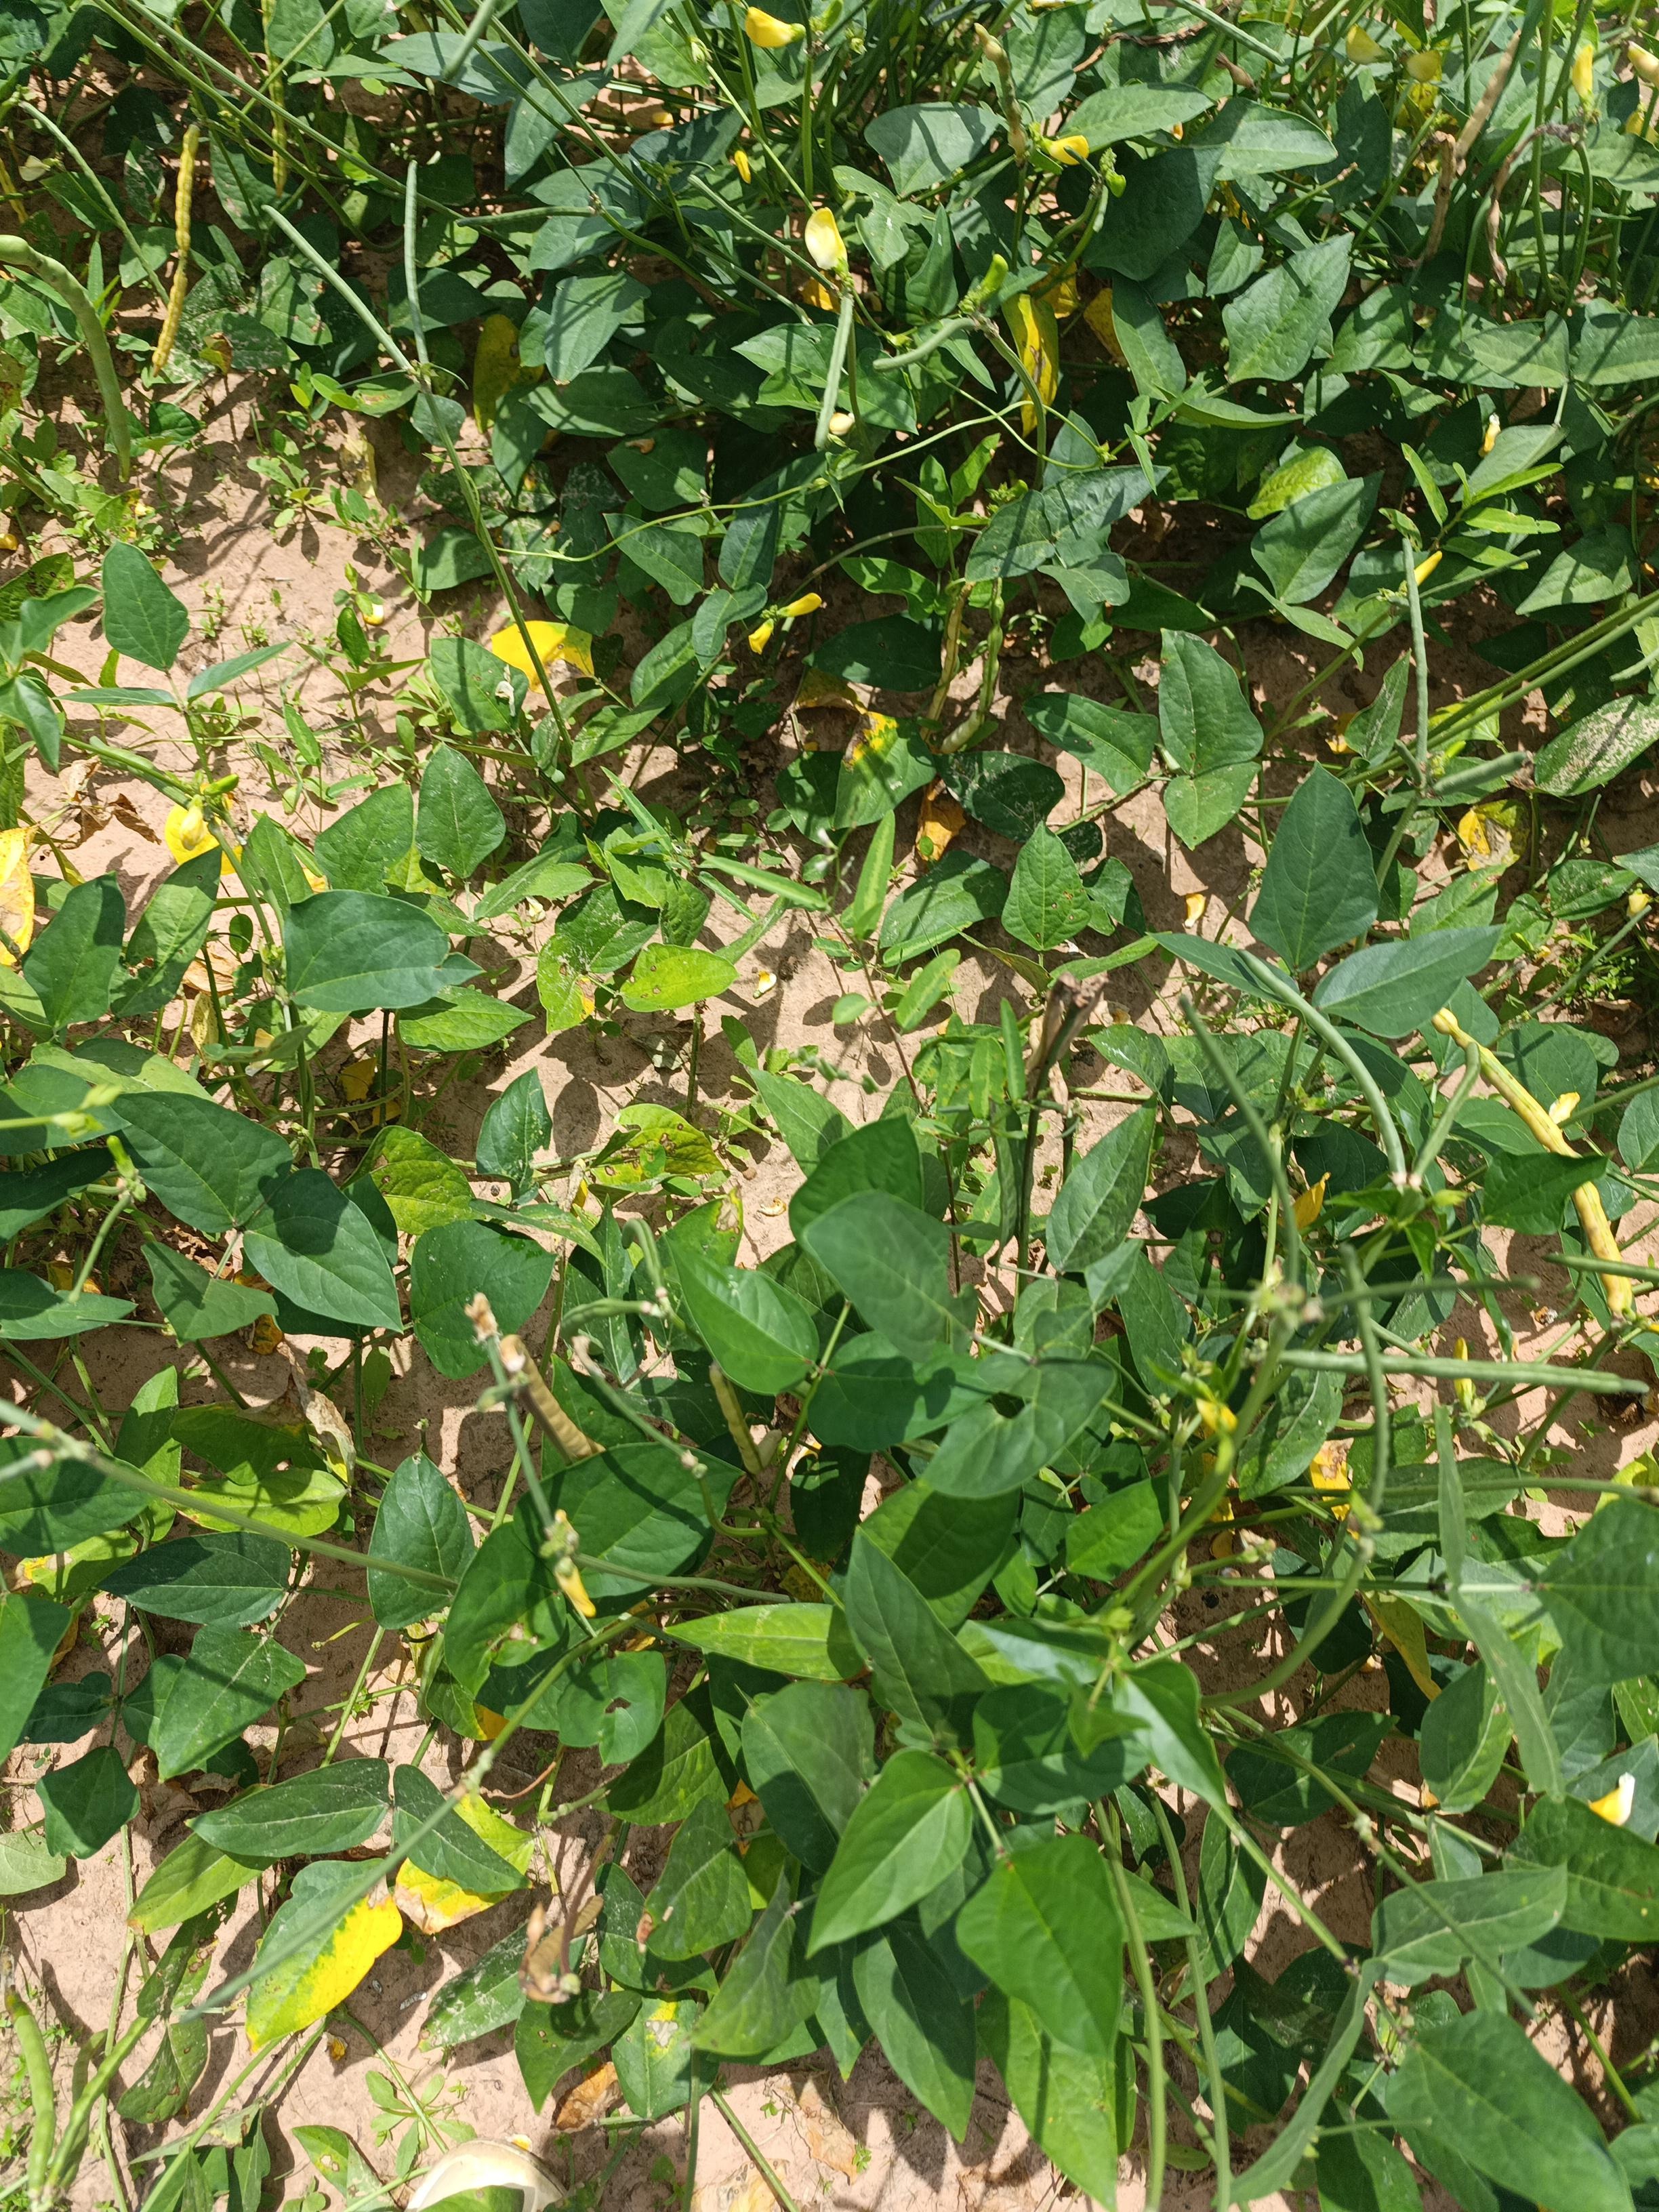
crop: cowpea
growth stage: maturity
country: Nigeria
